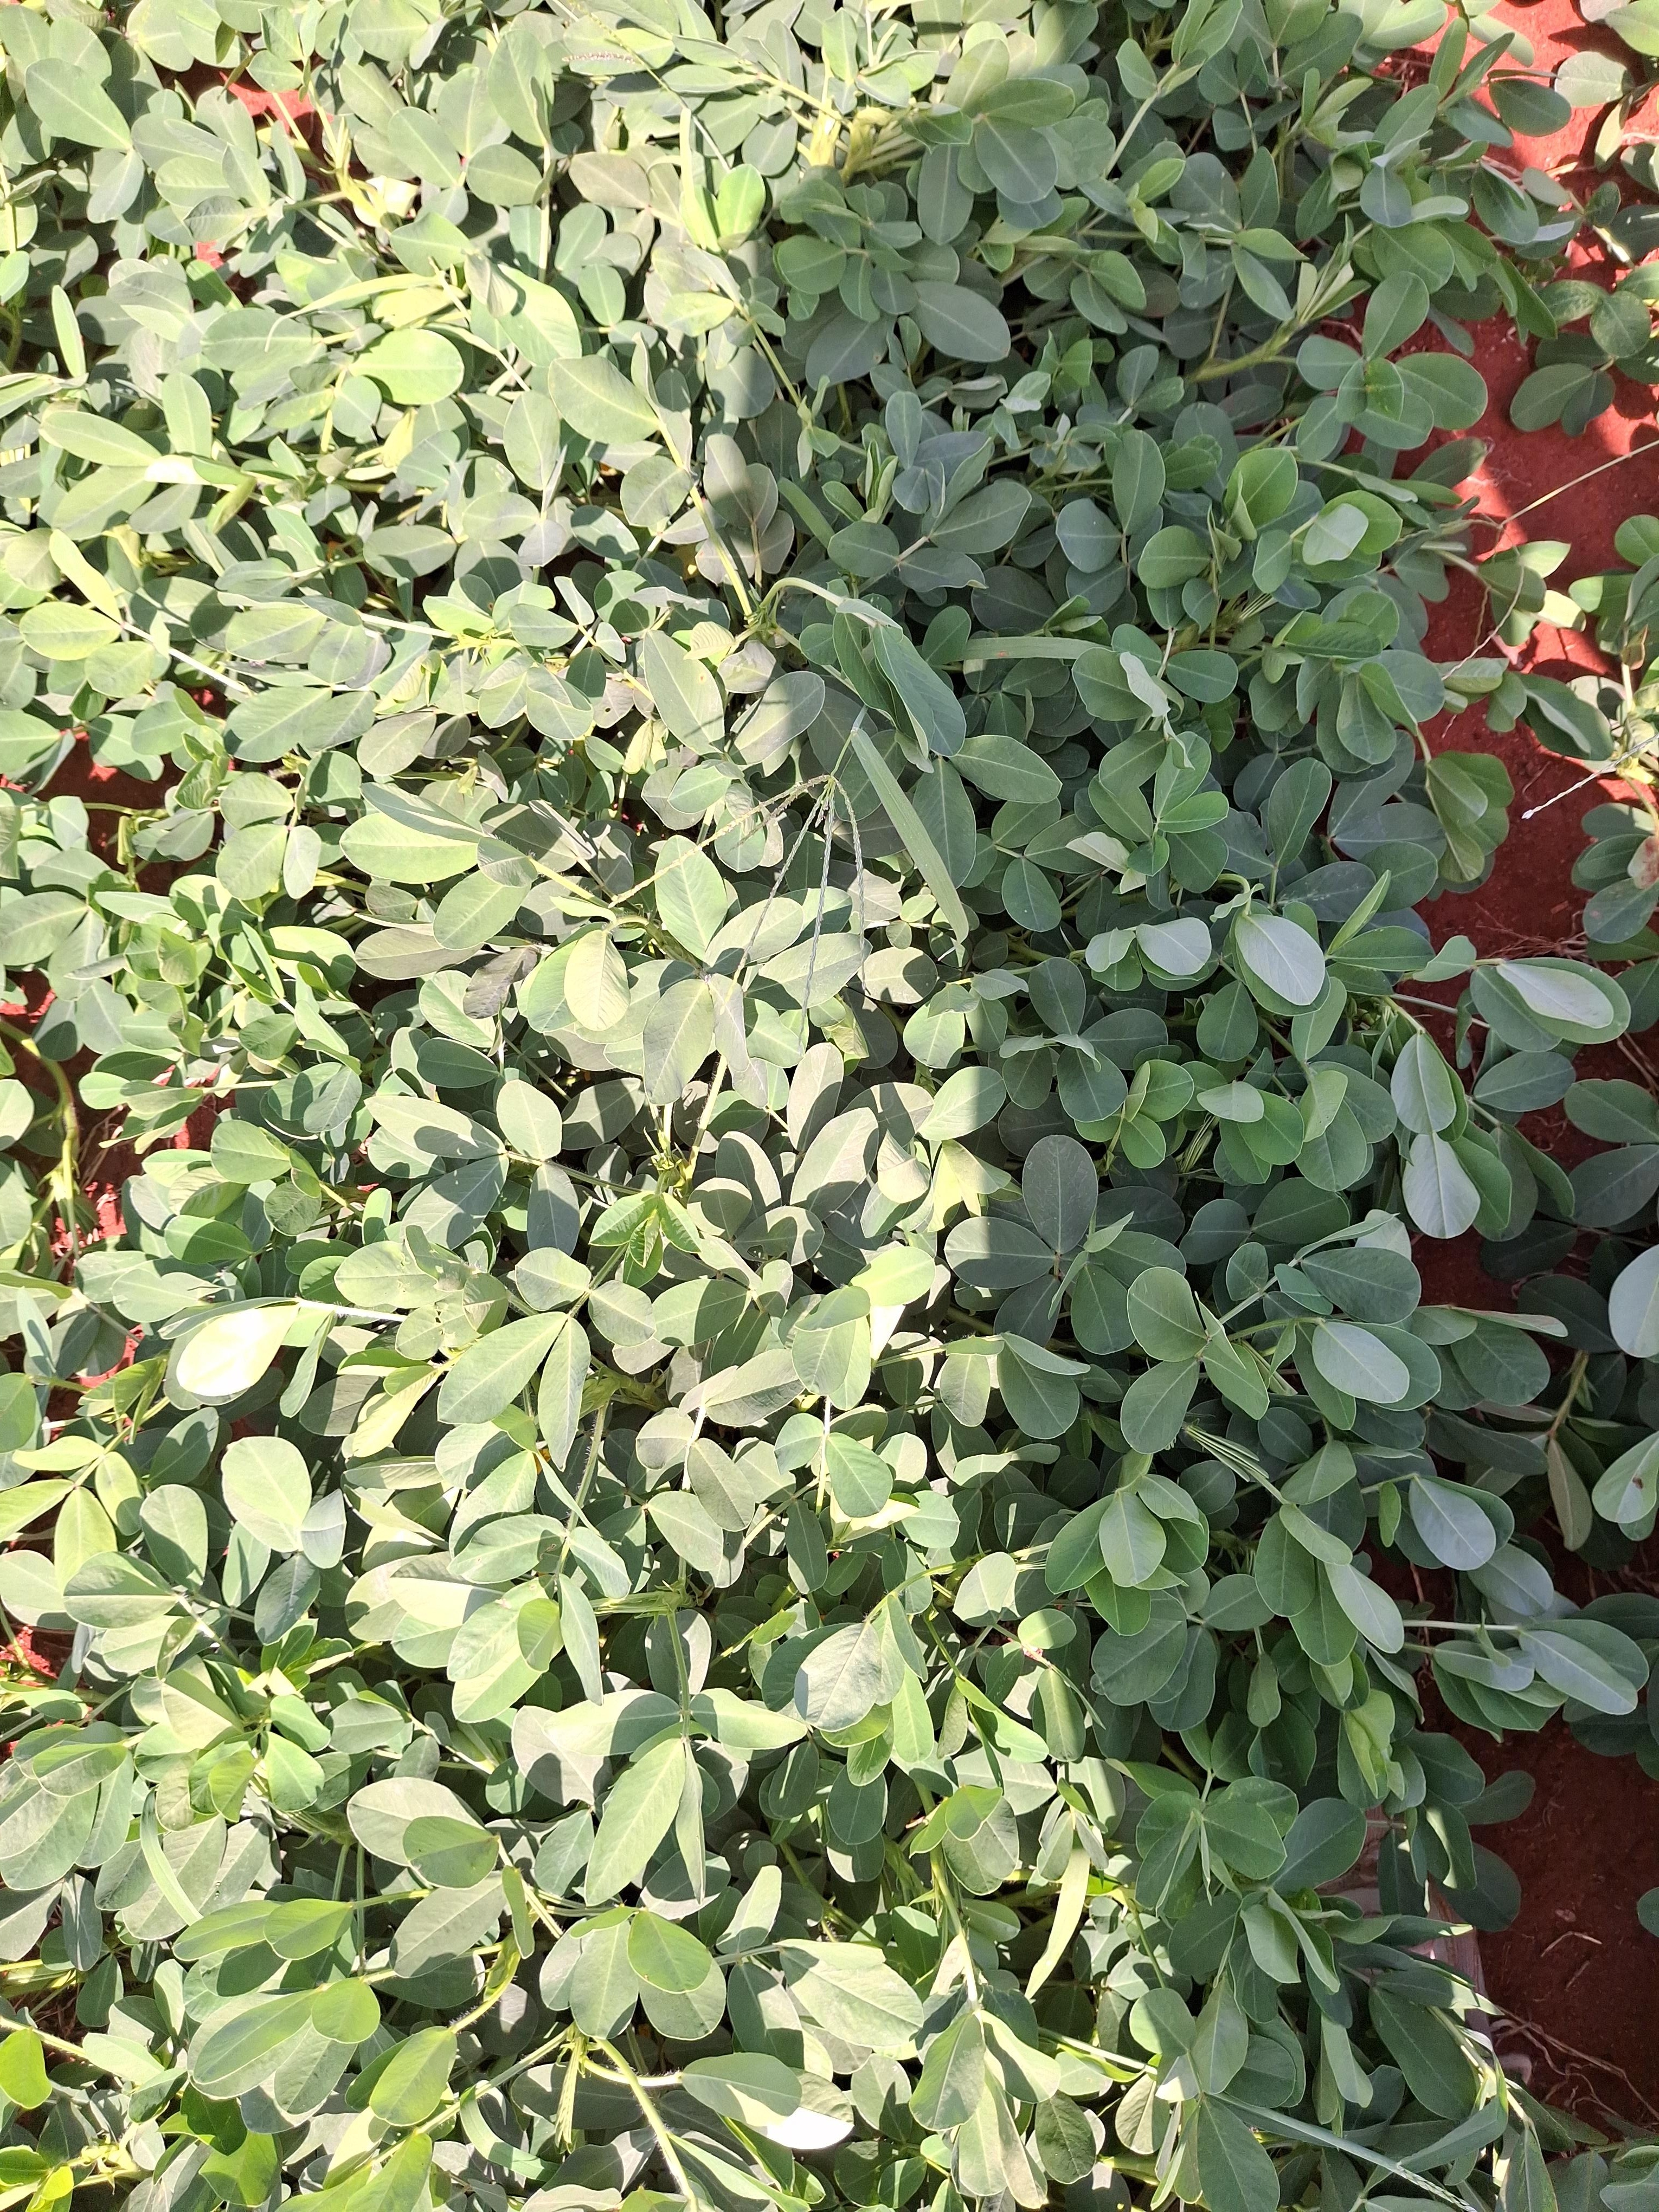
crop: groundnut
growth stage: flowering
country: Kenya
